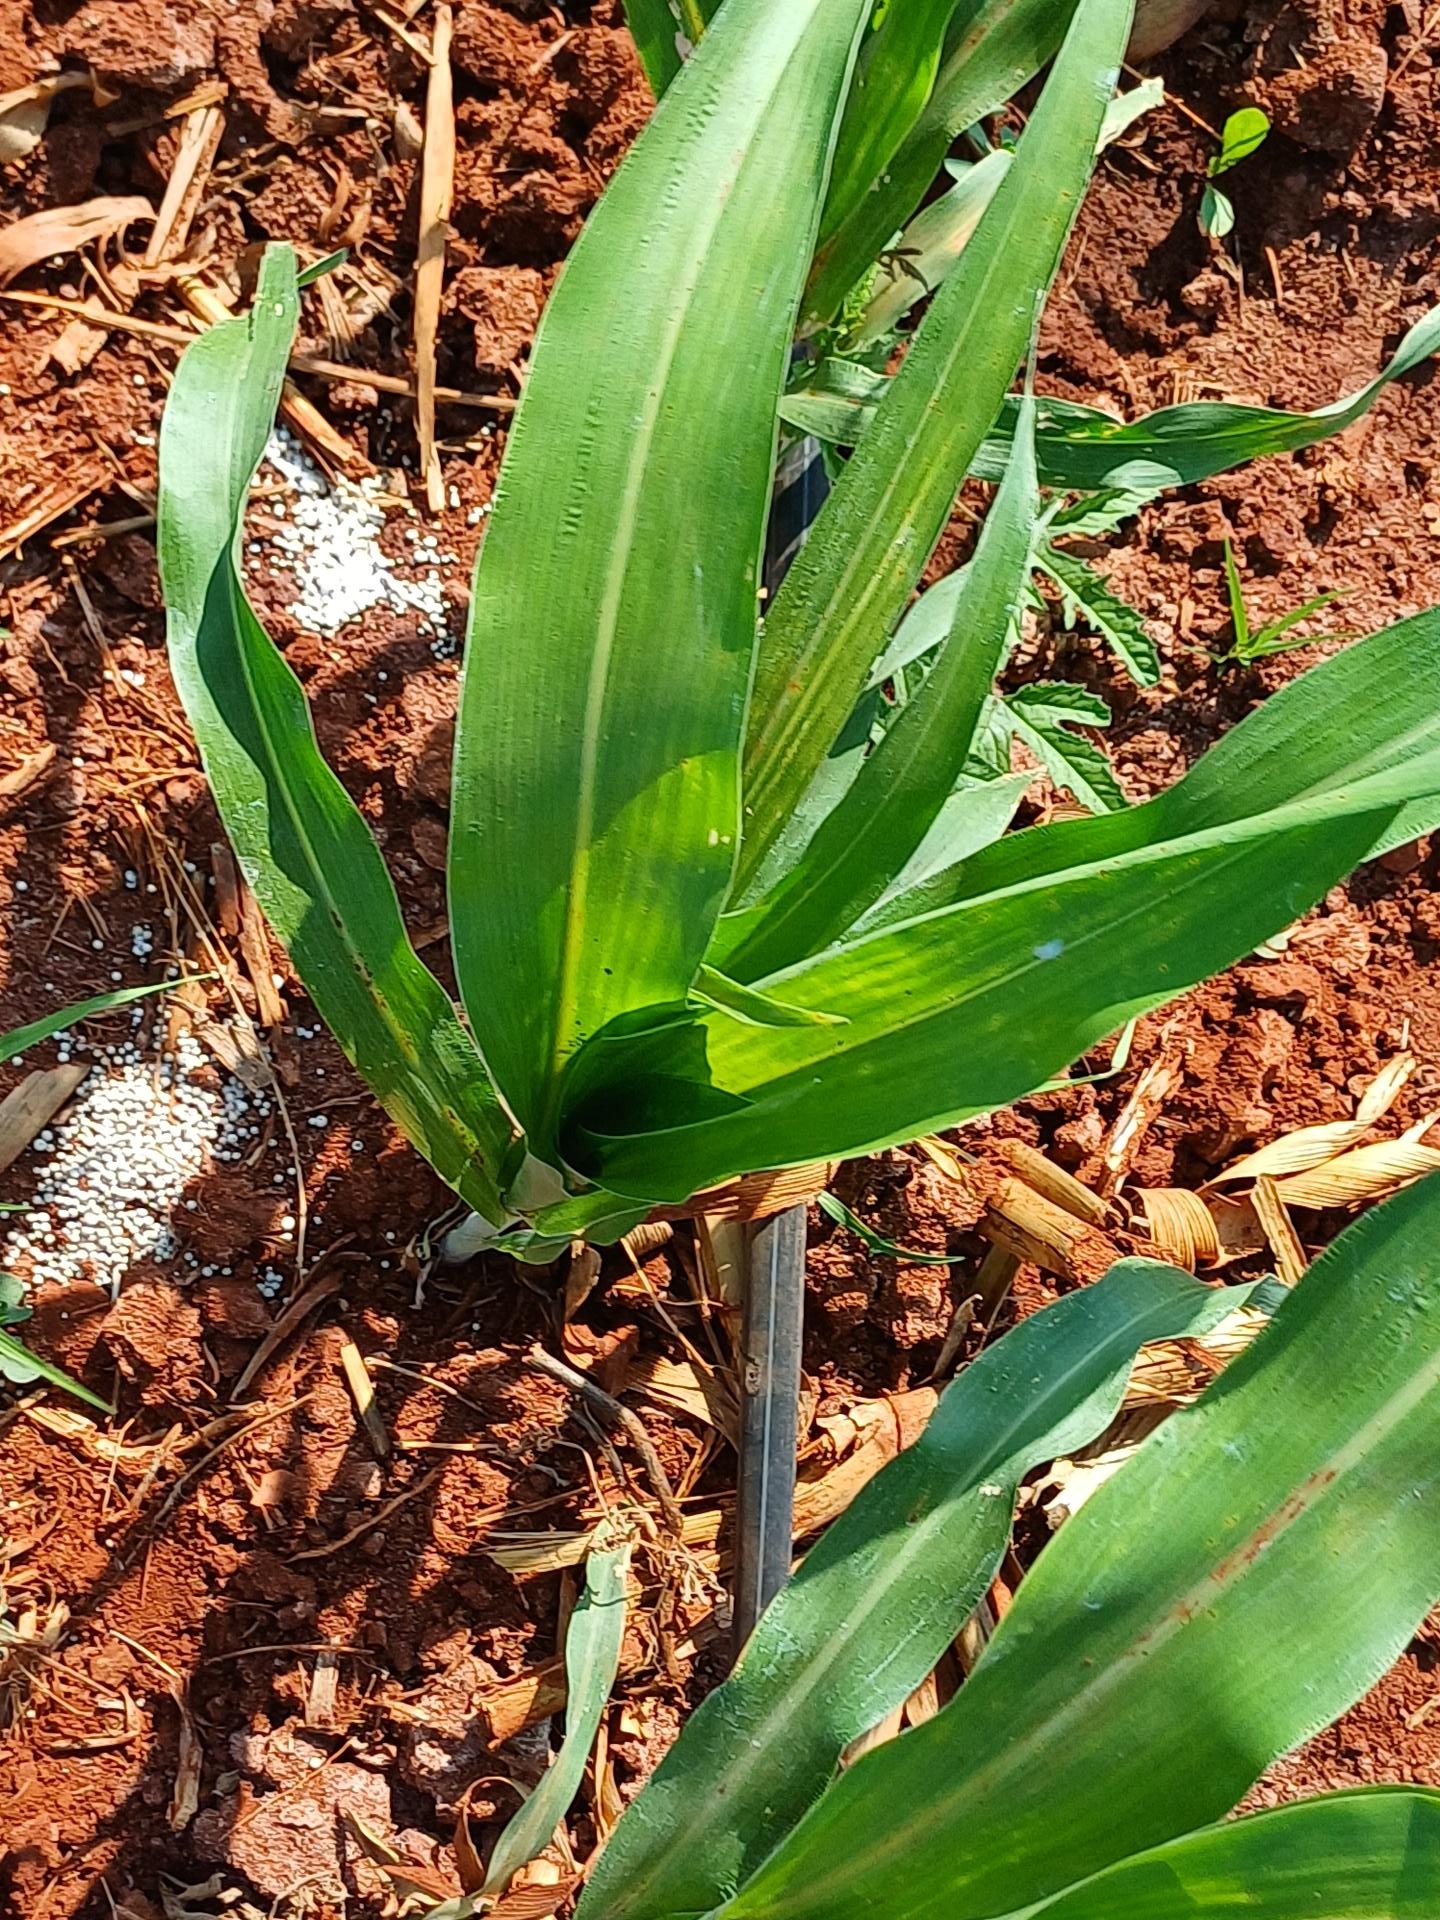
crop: sorghum
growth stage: vegetative
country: Kenya
